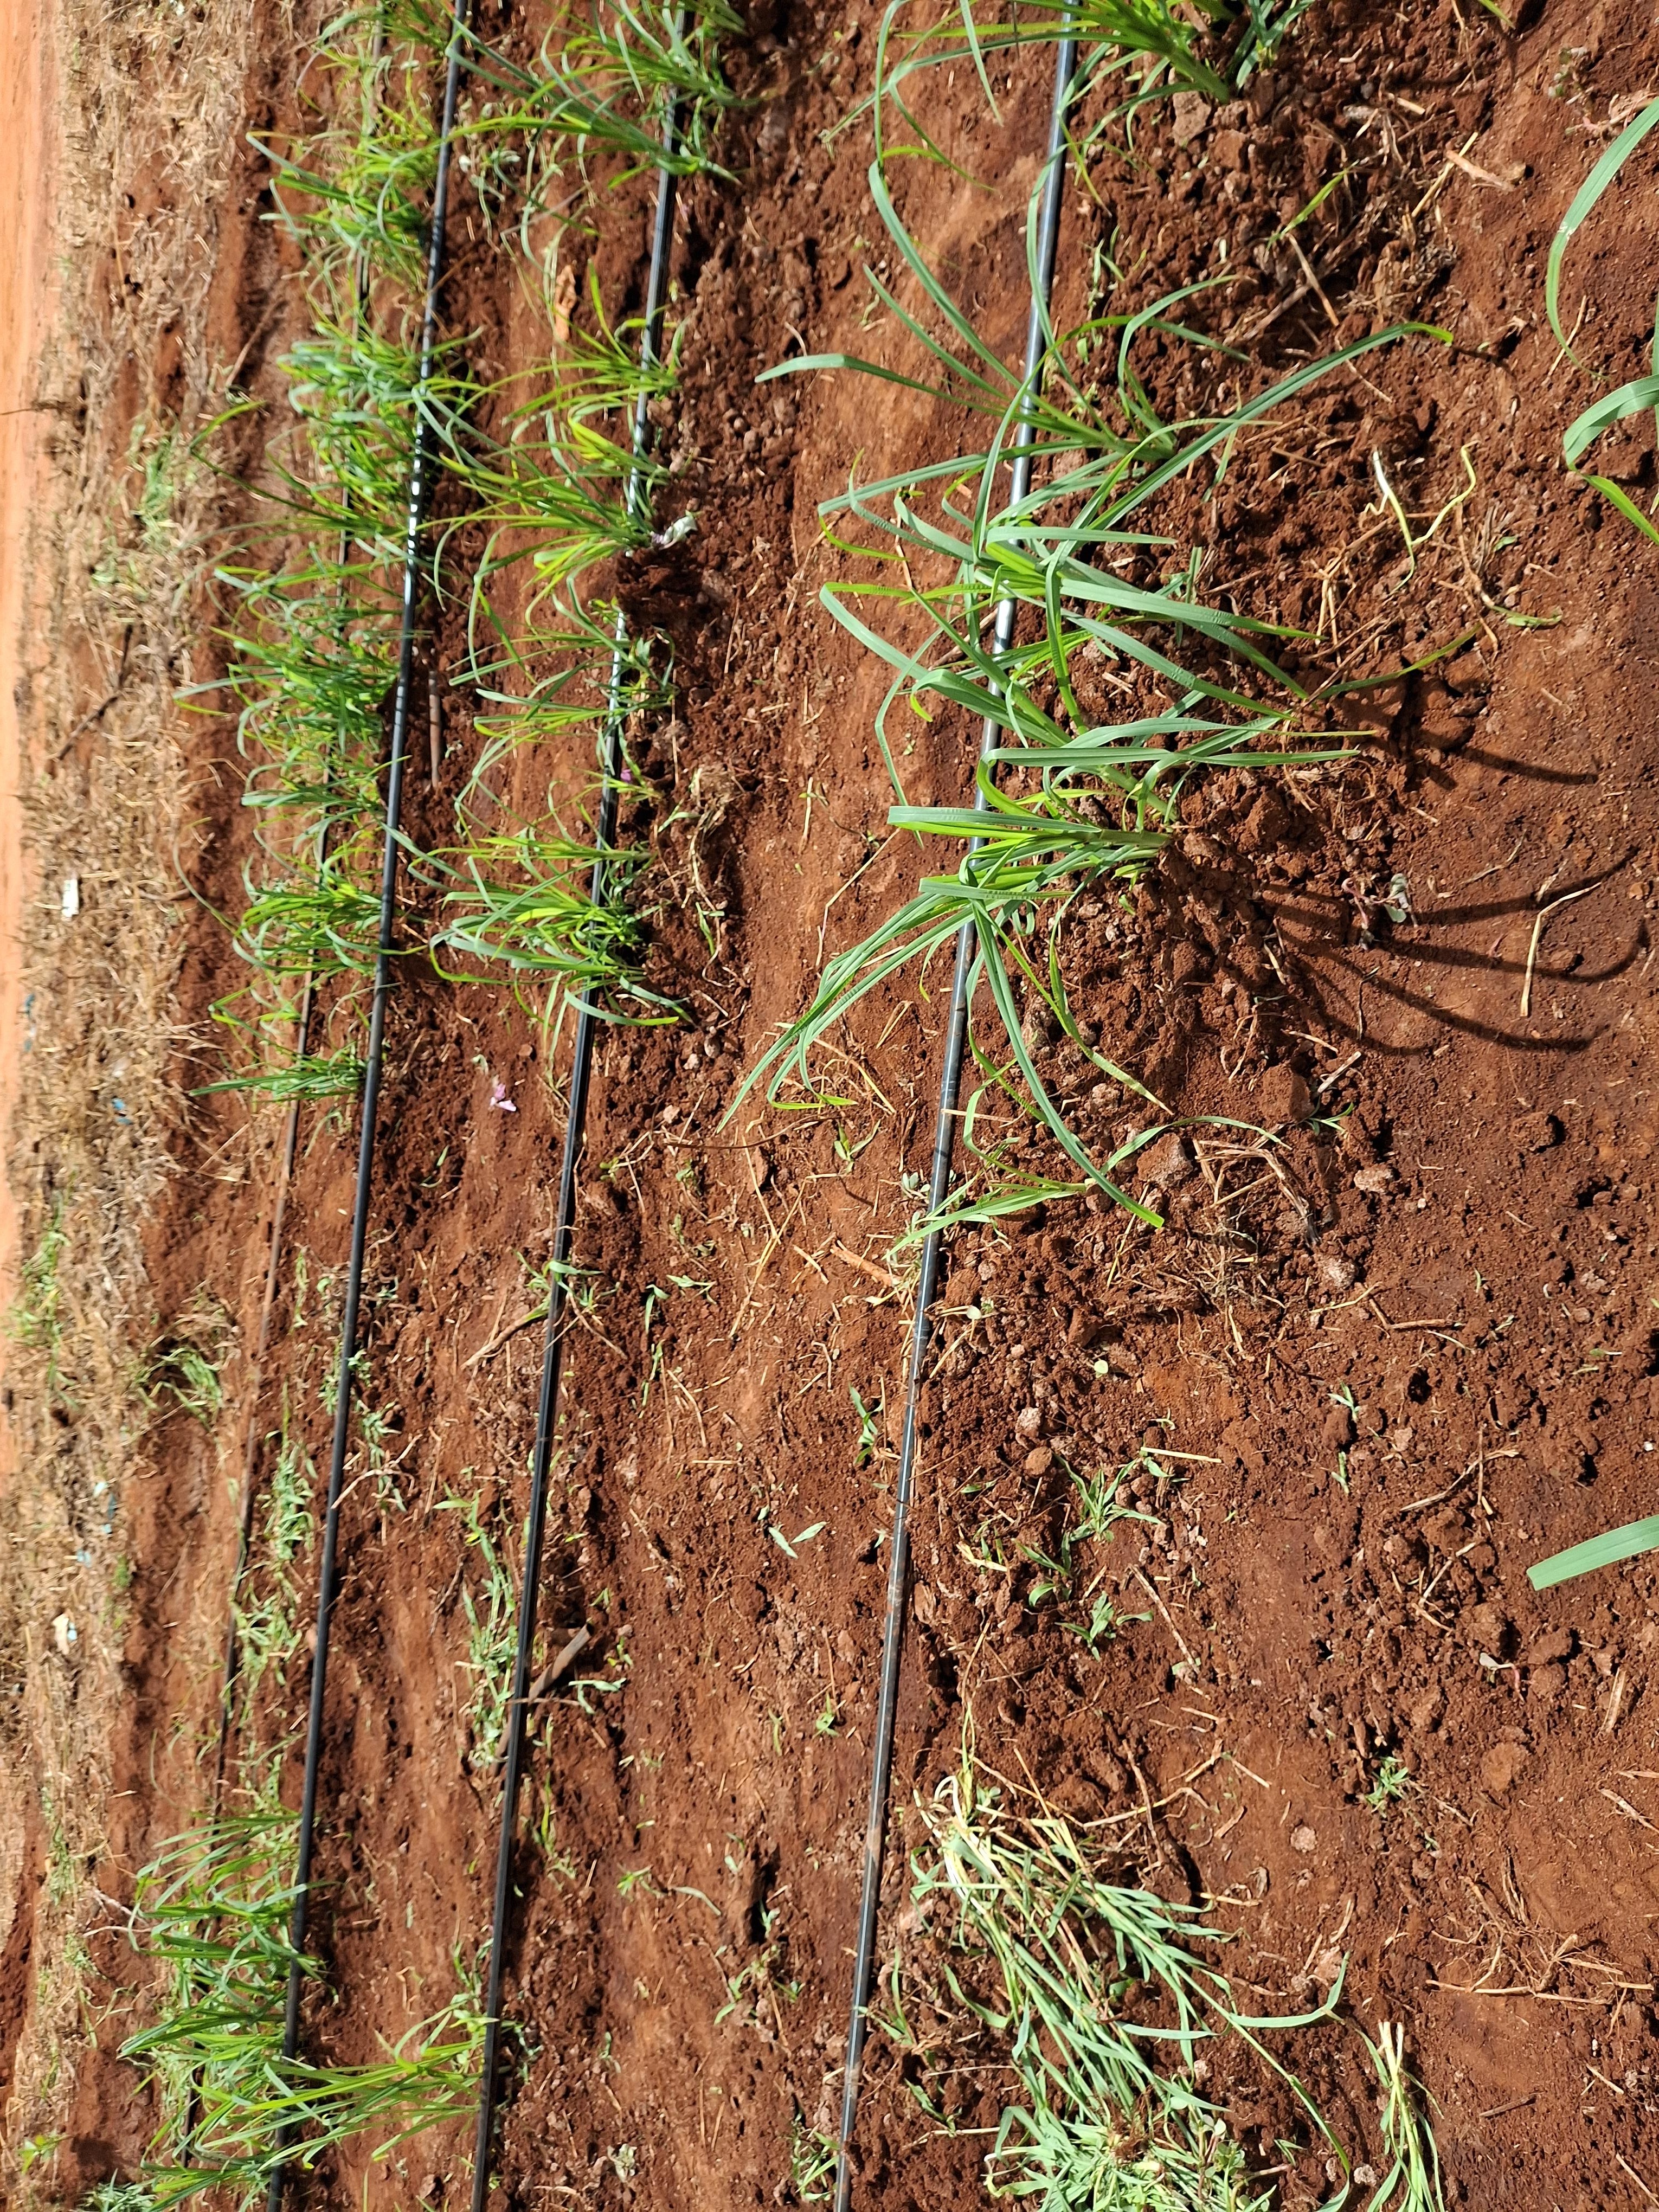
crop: finger millet
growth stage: vegetative
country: Kenya
